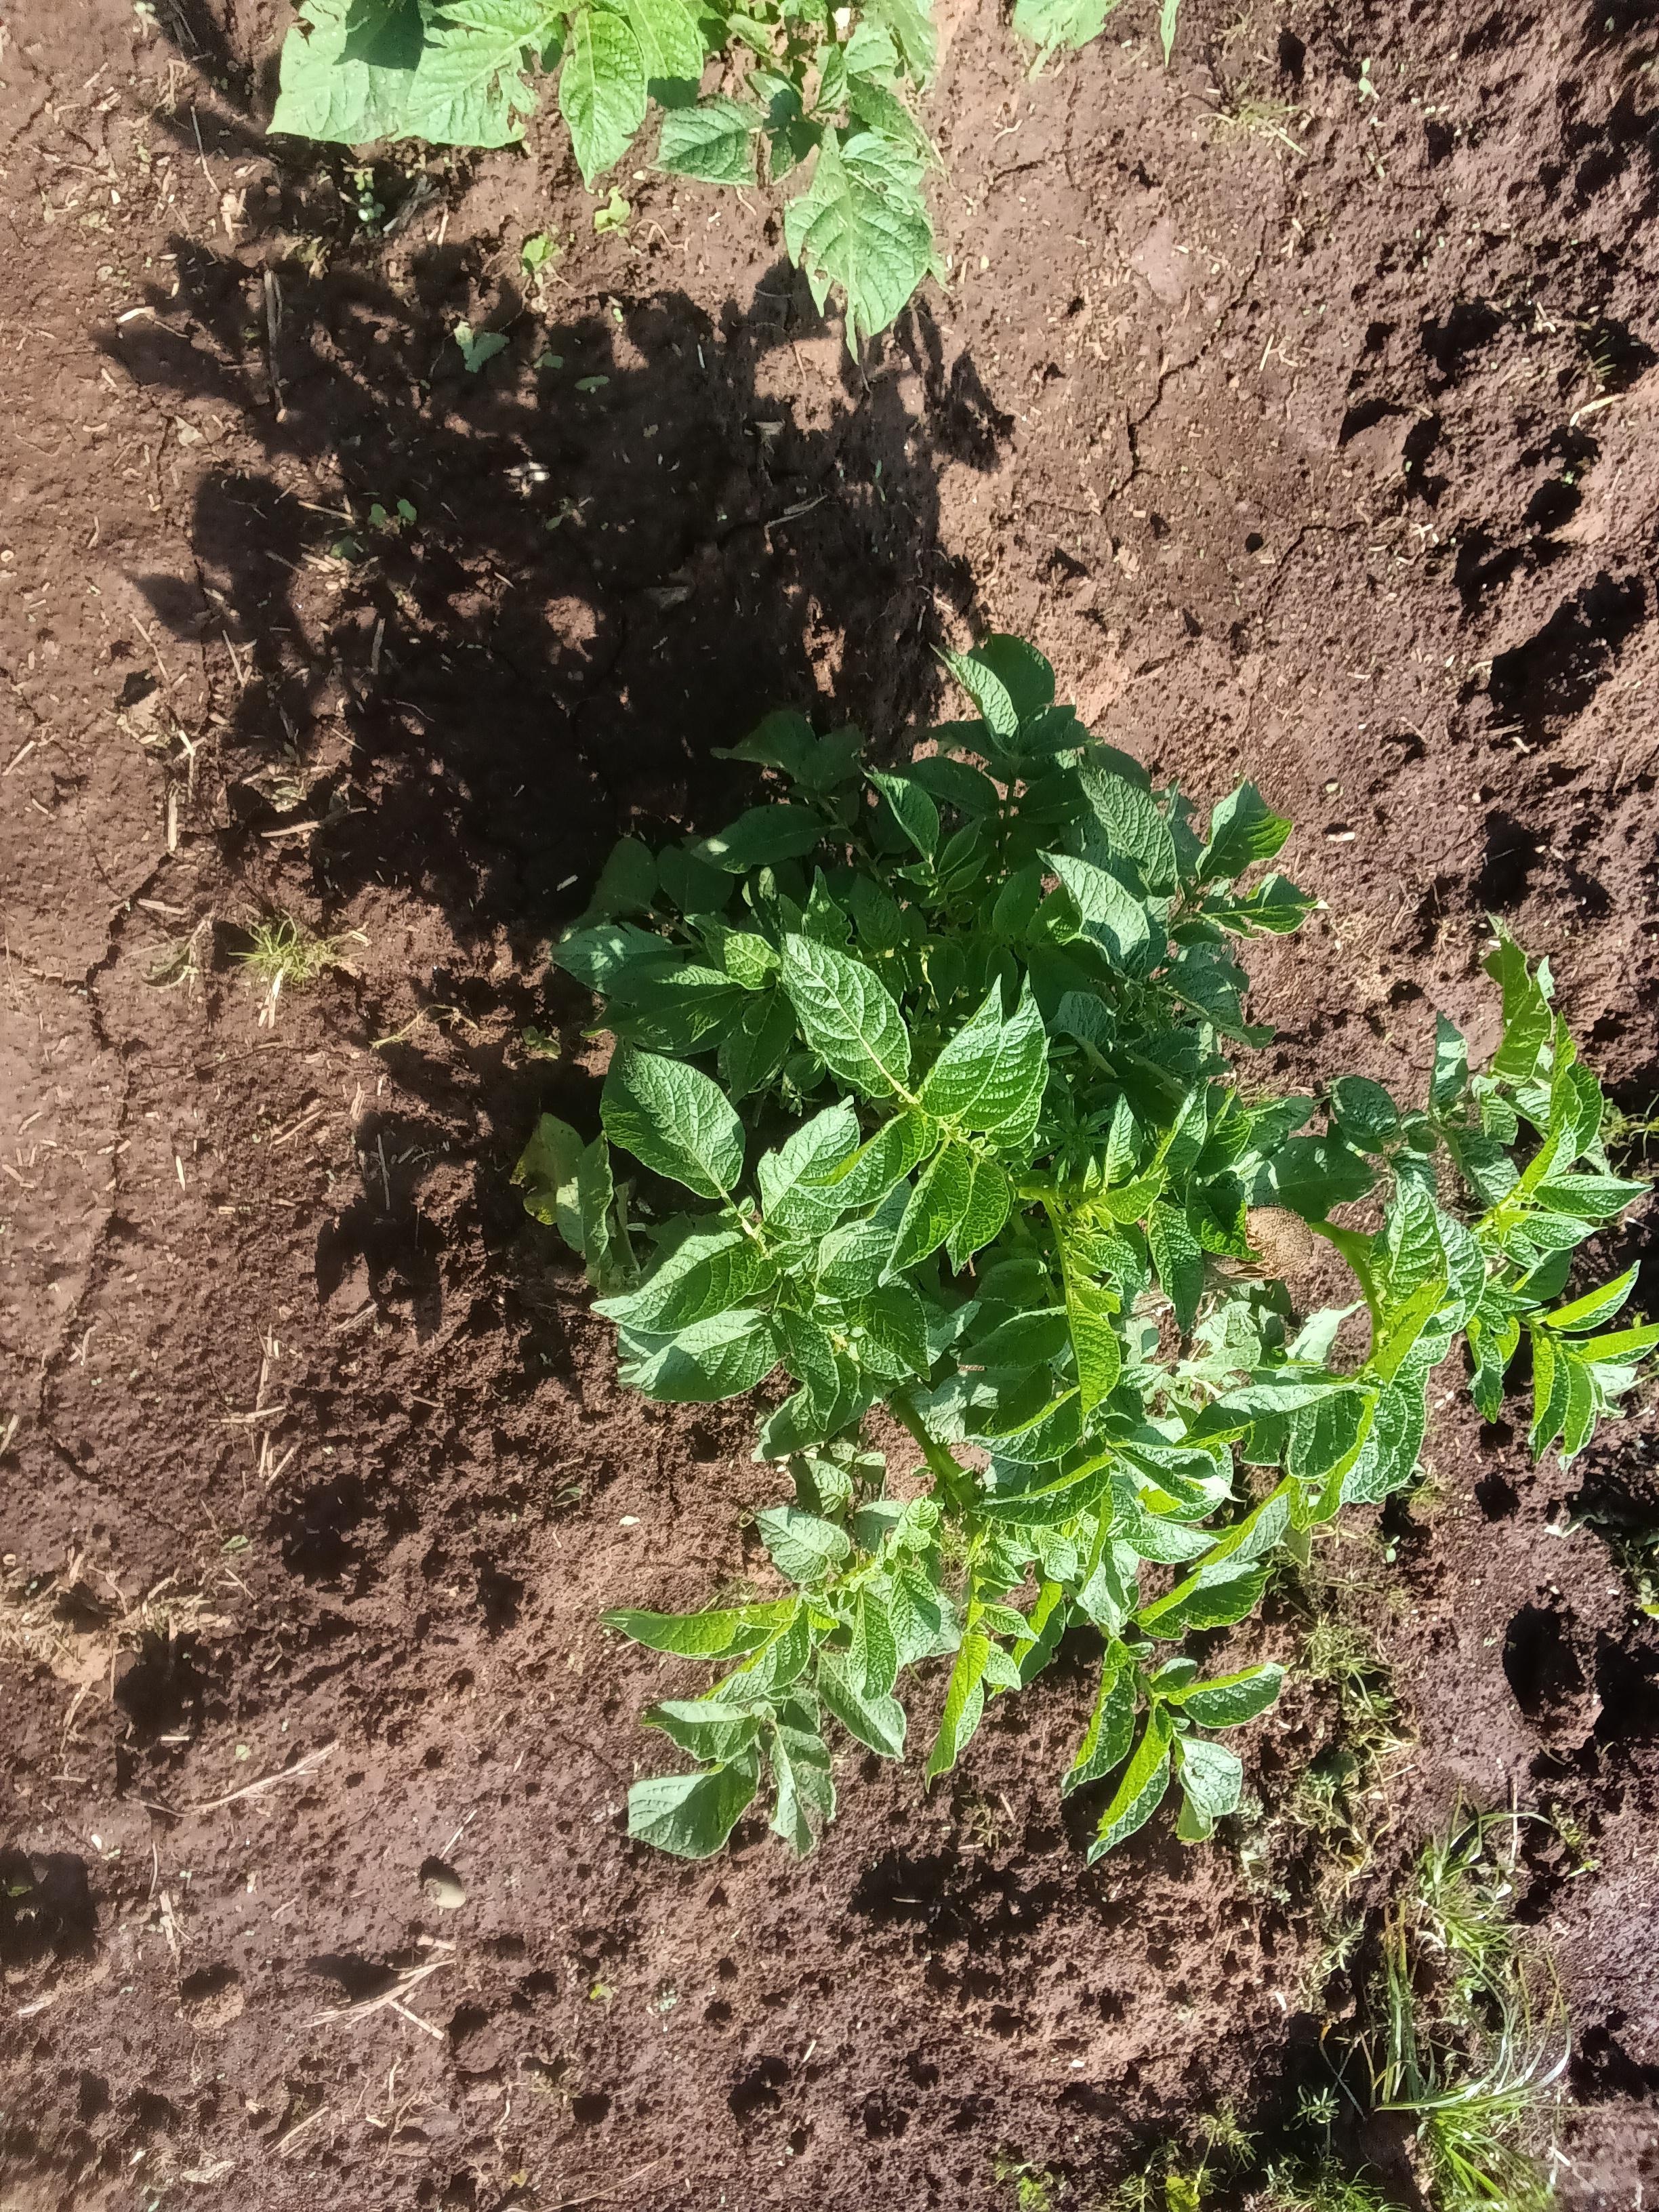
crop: potato
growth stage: vegetative
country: Kenya
